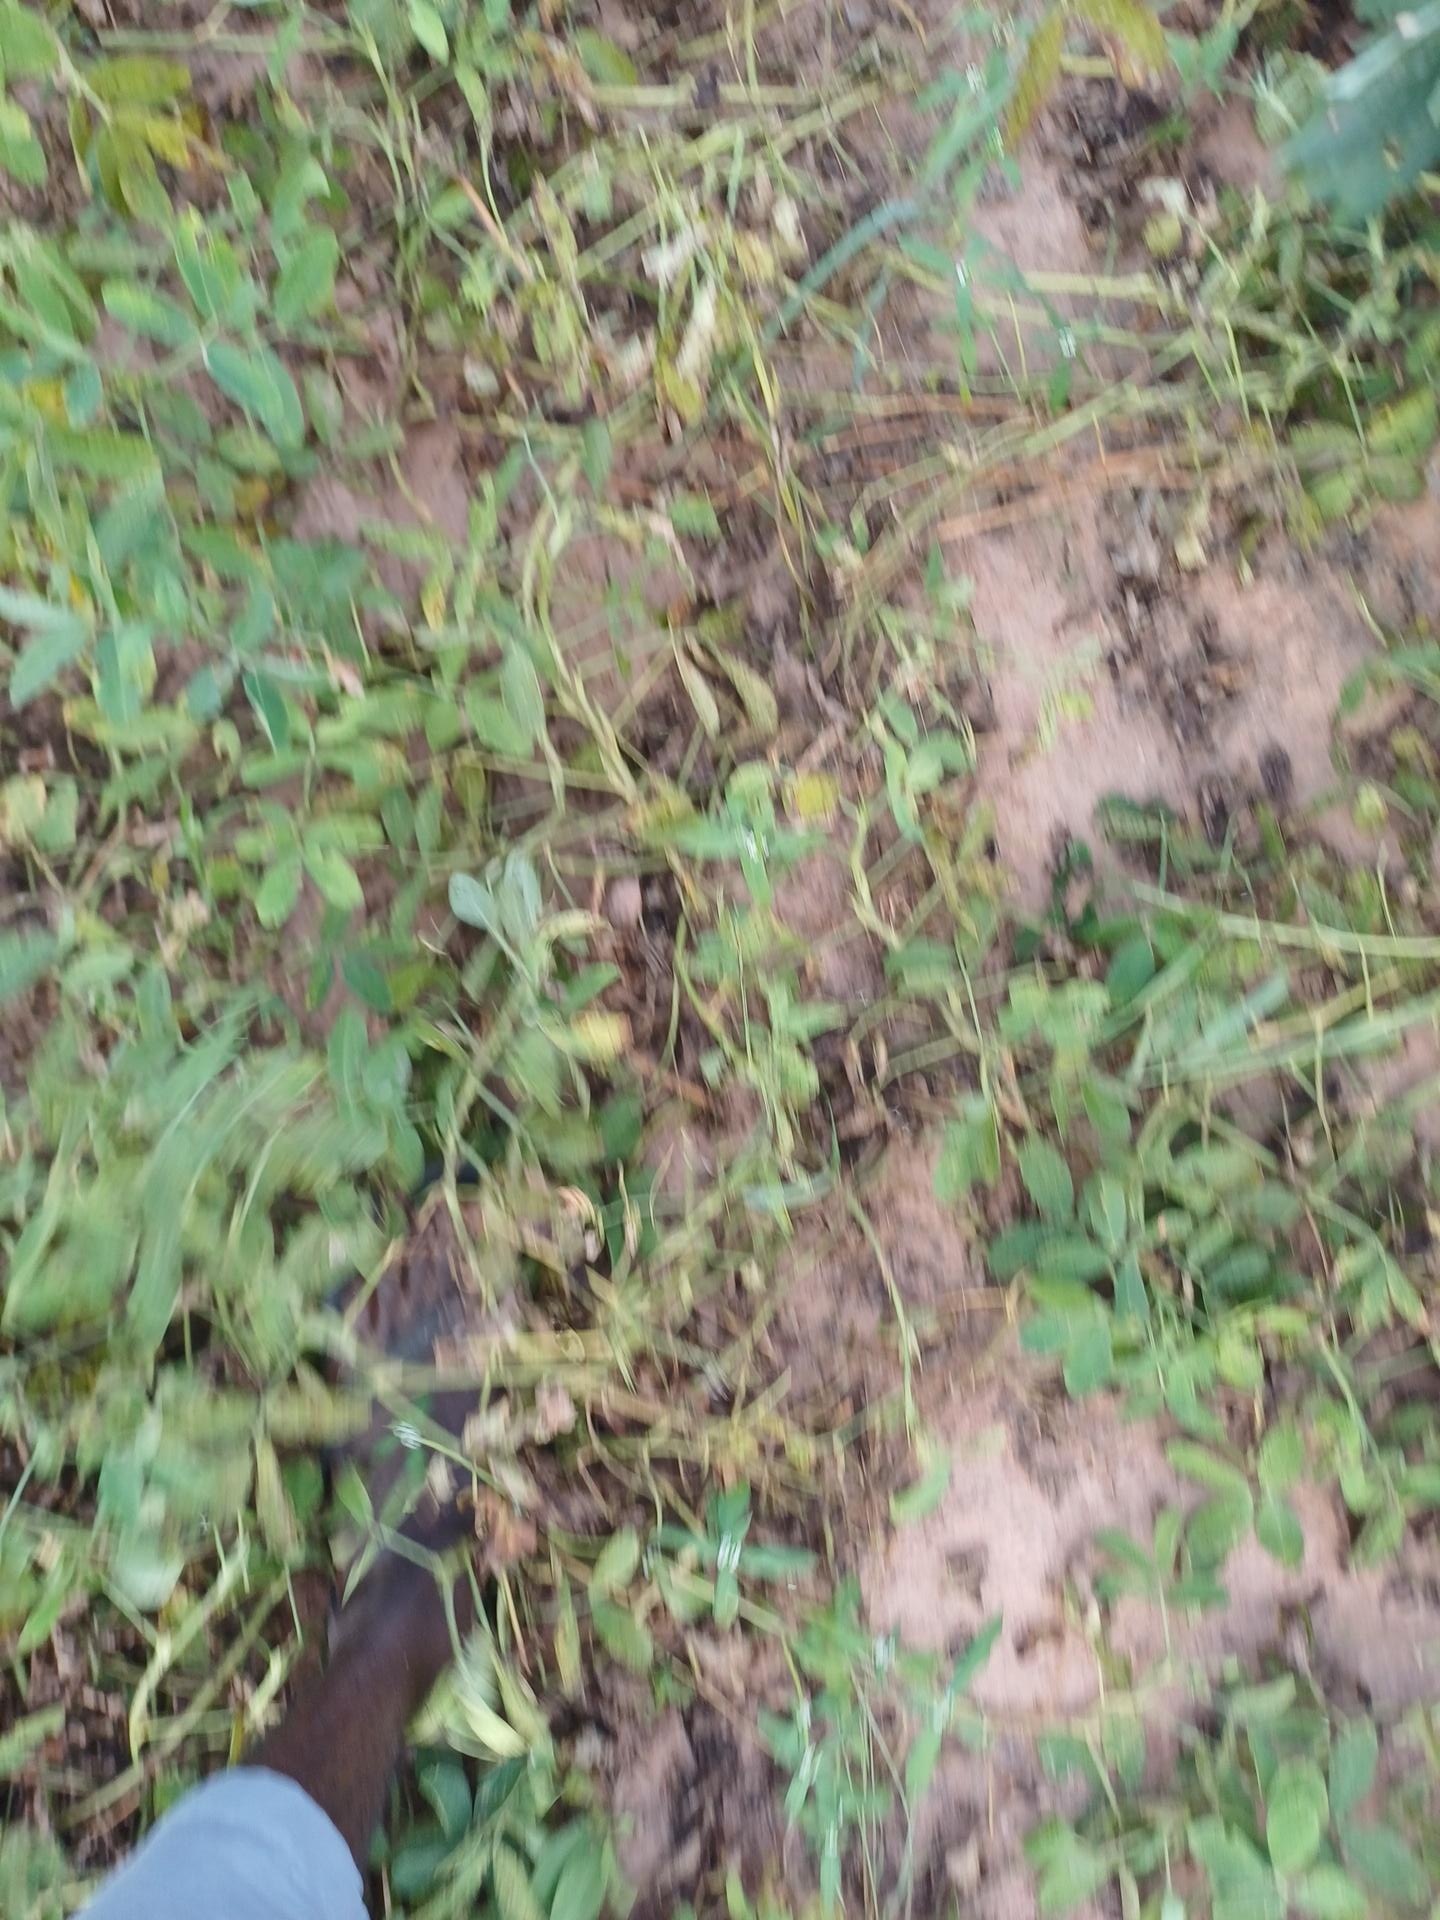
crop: groundnut
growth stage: flowering
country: Senegal
